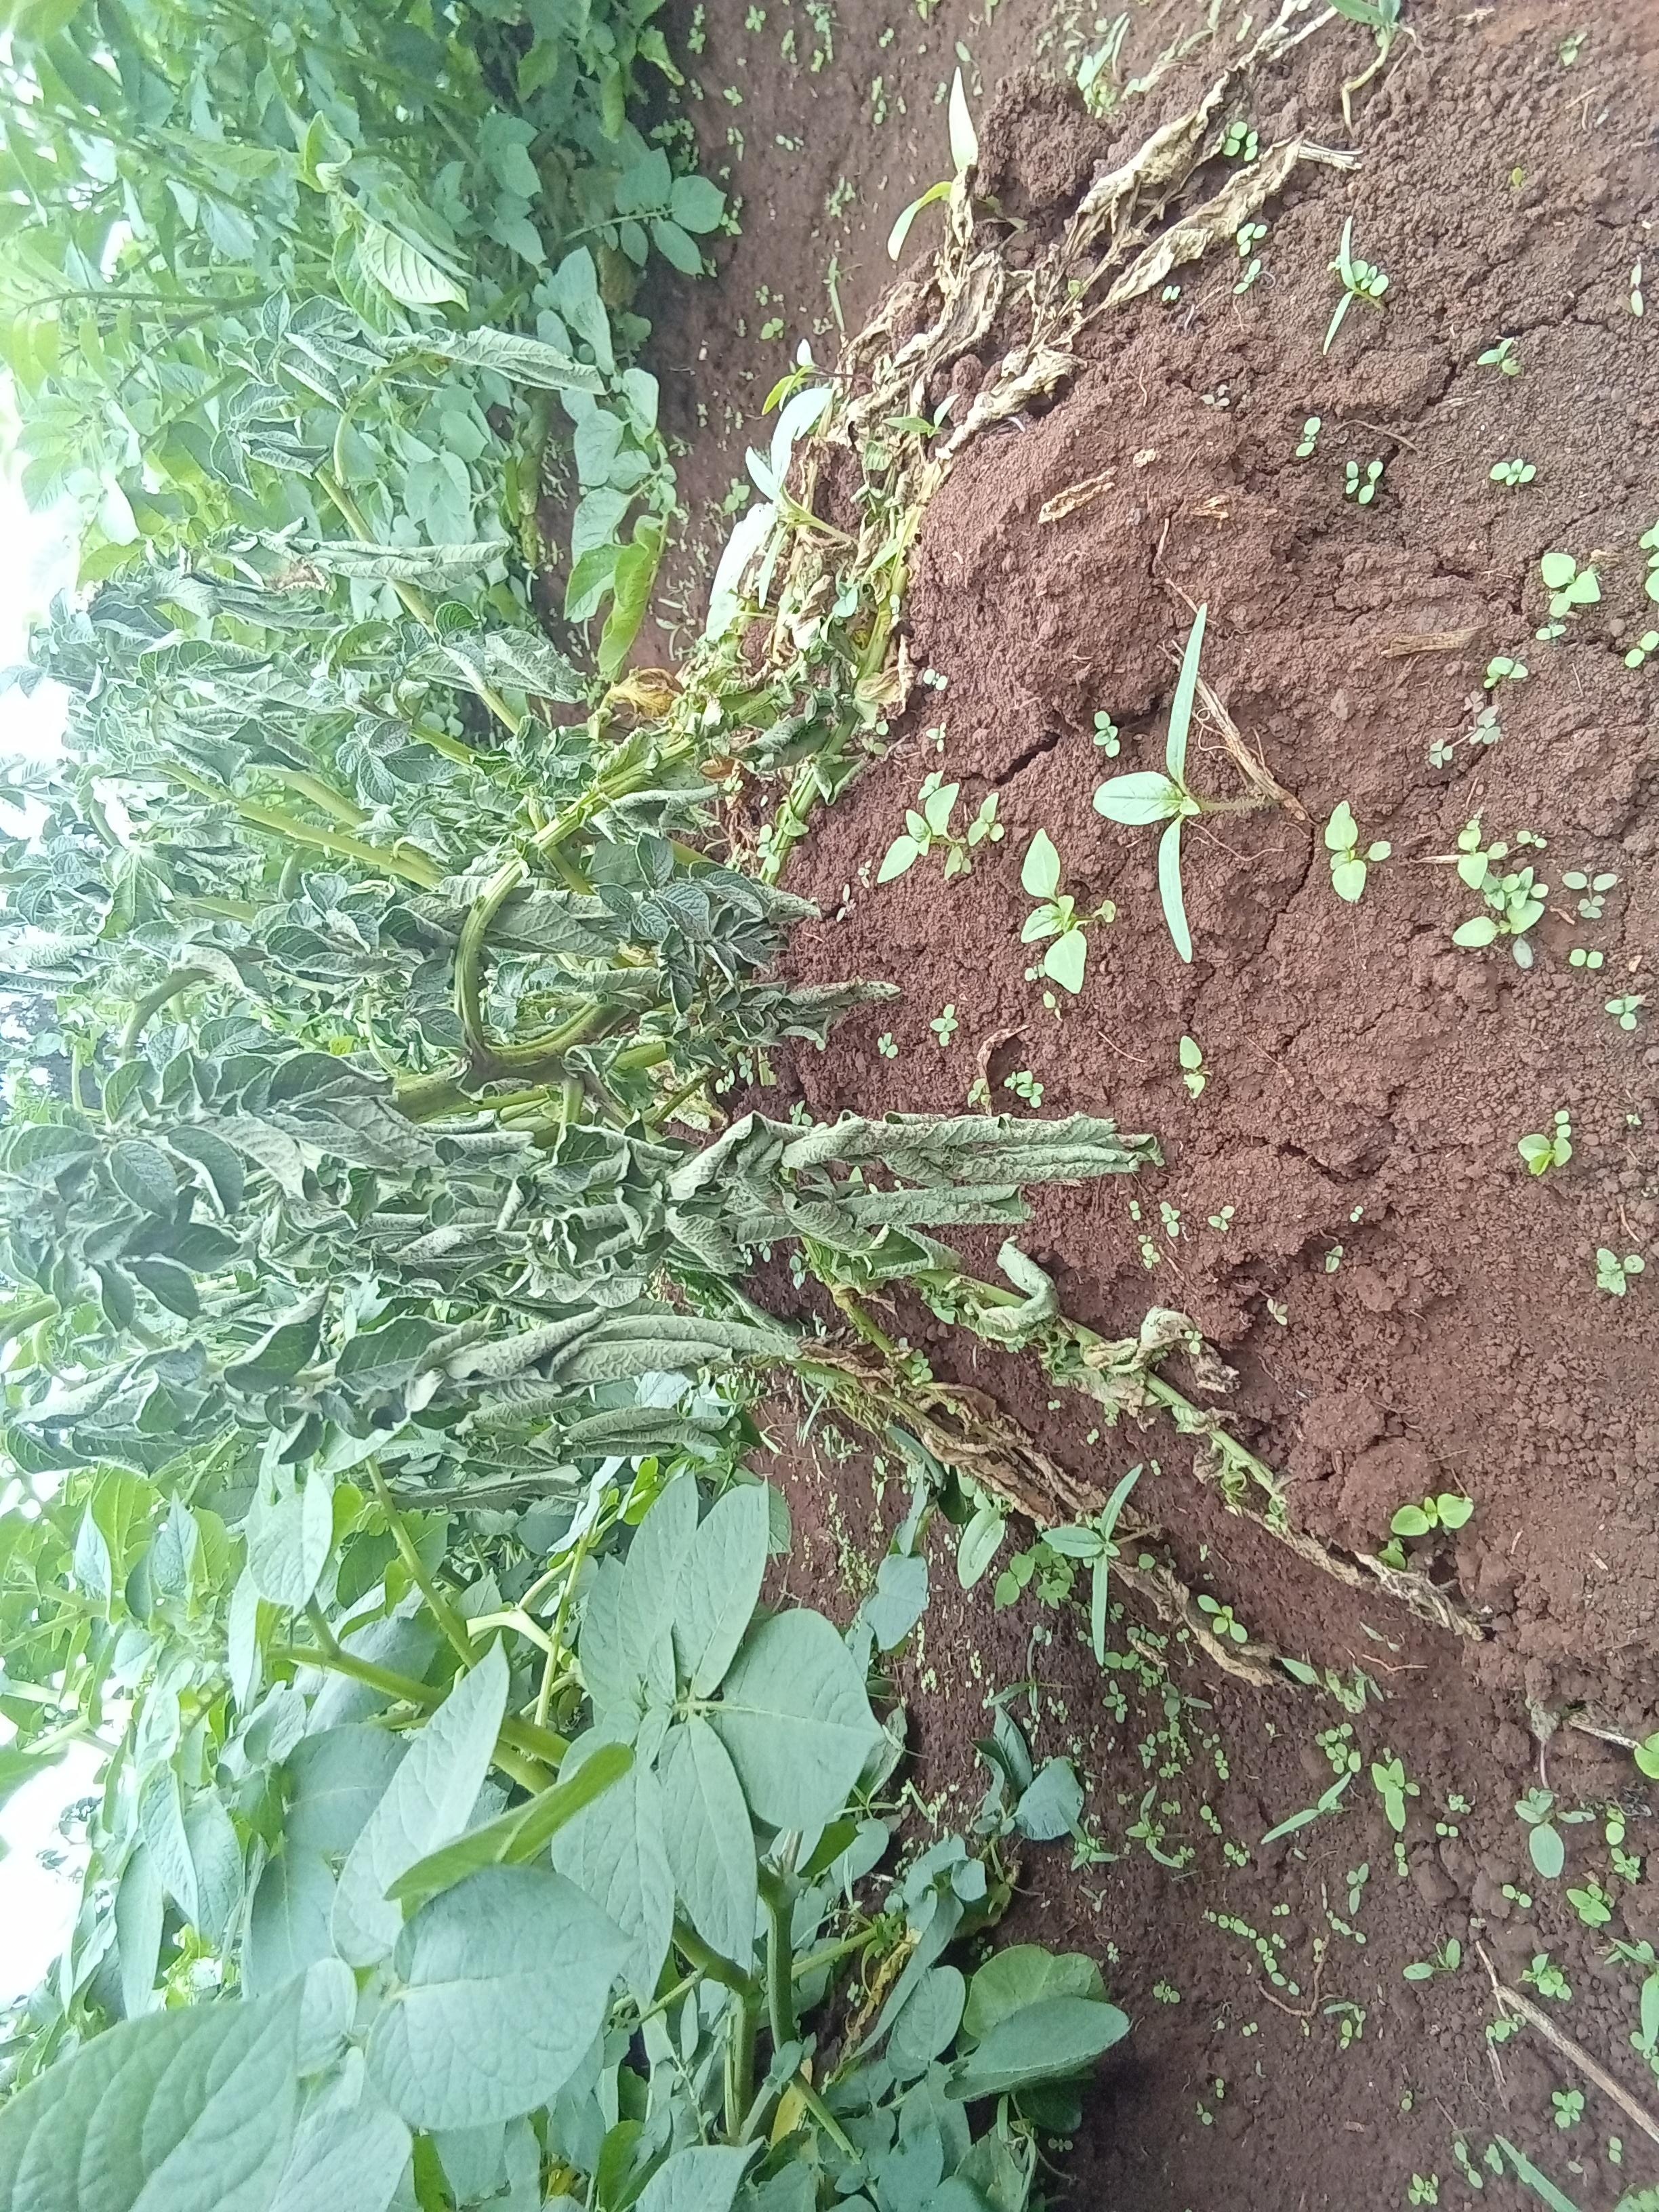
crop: potato
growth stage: flowering
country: Kenya
